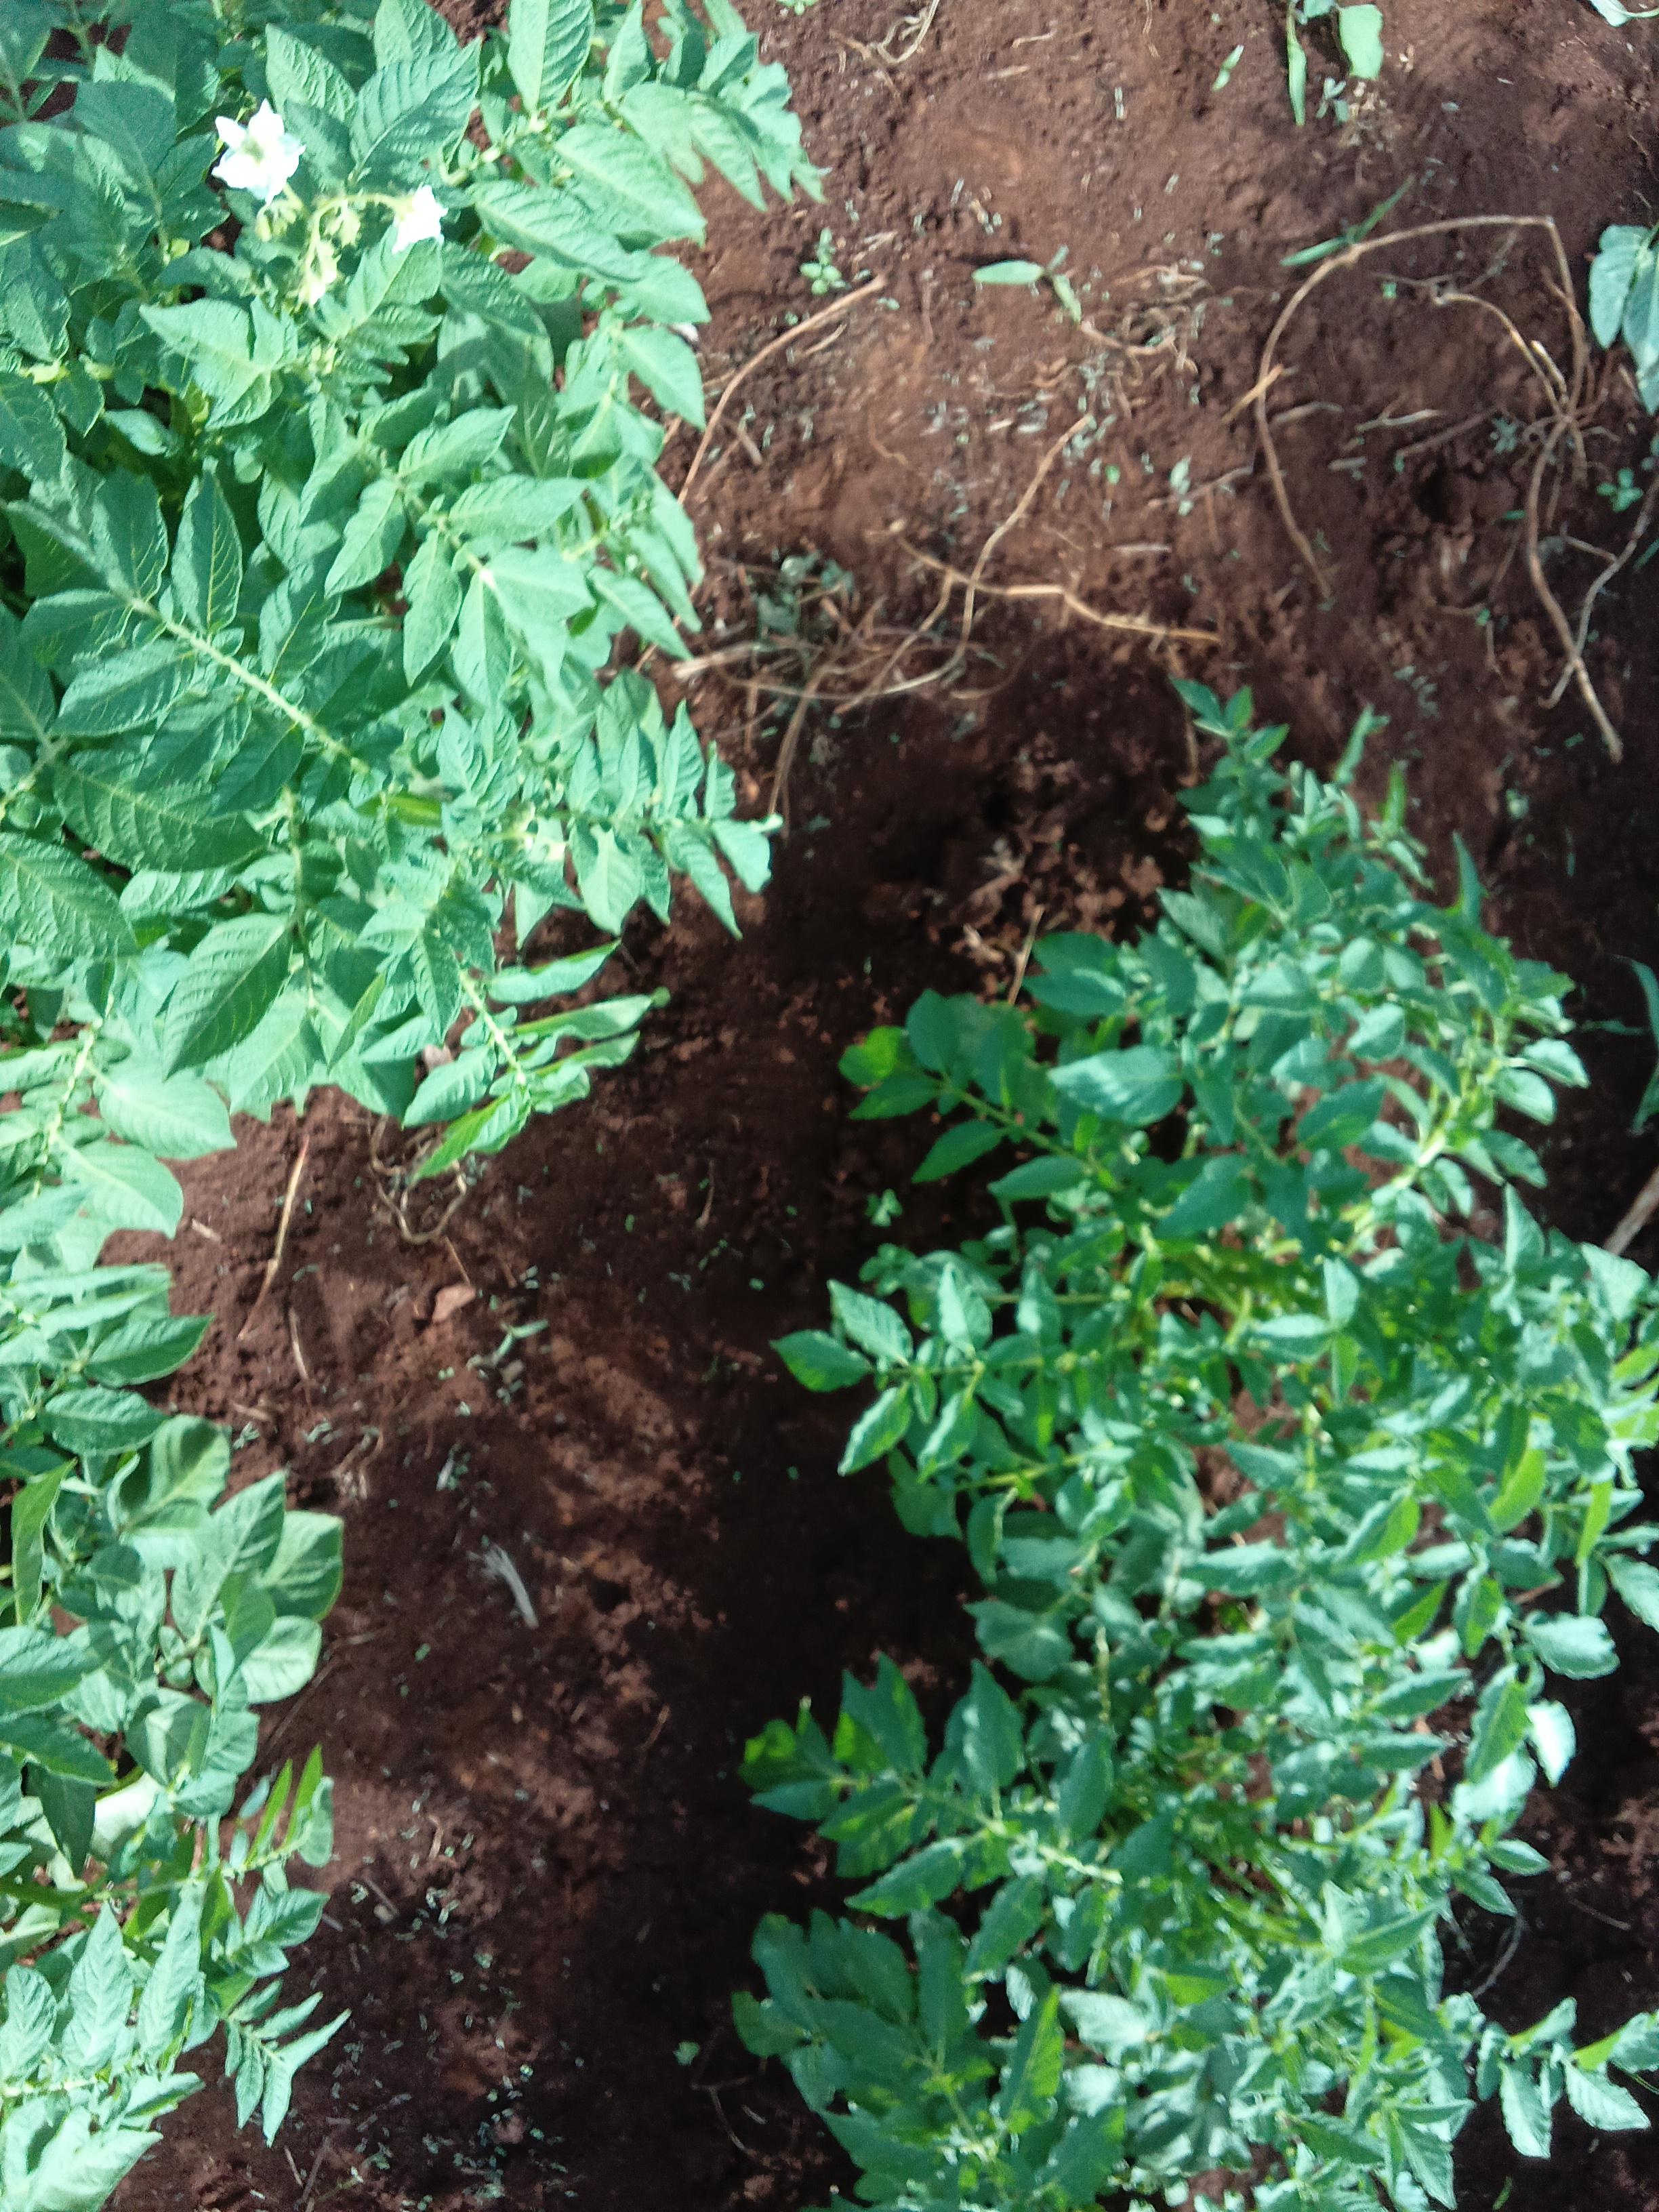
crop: potato
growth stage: vegetative
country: Kenya
